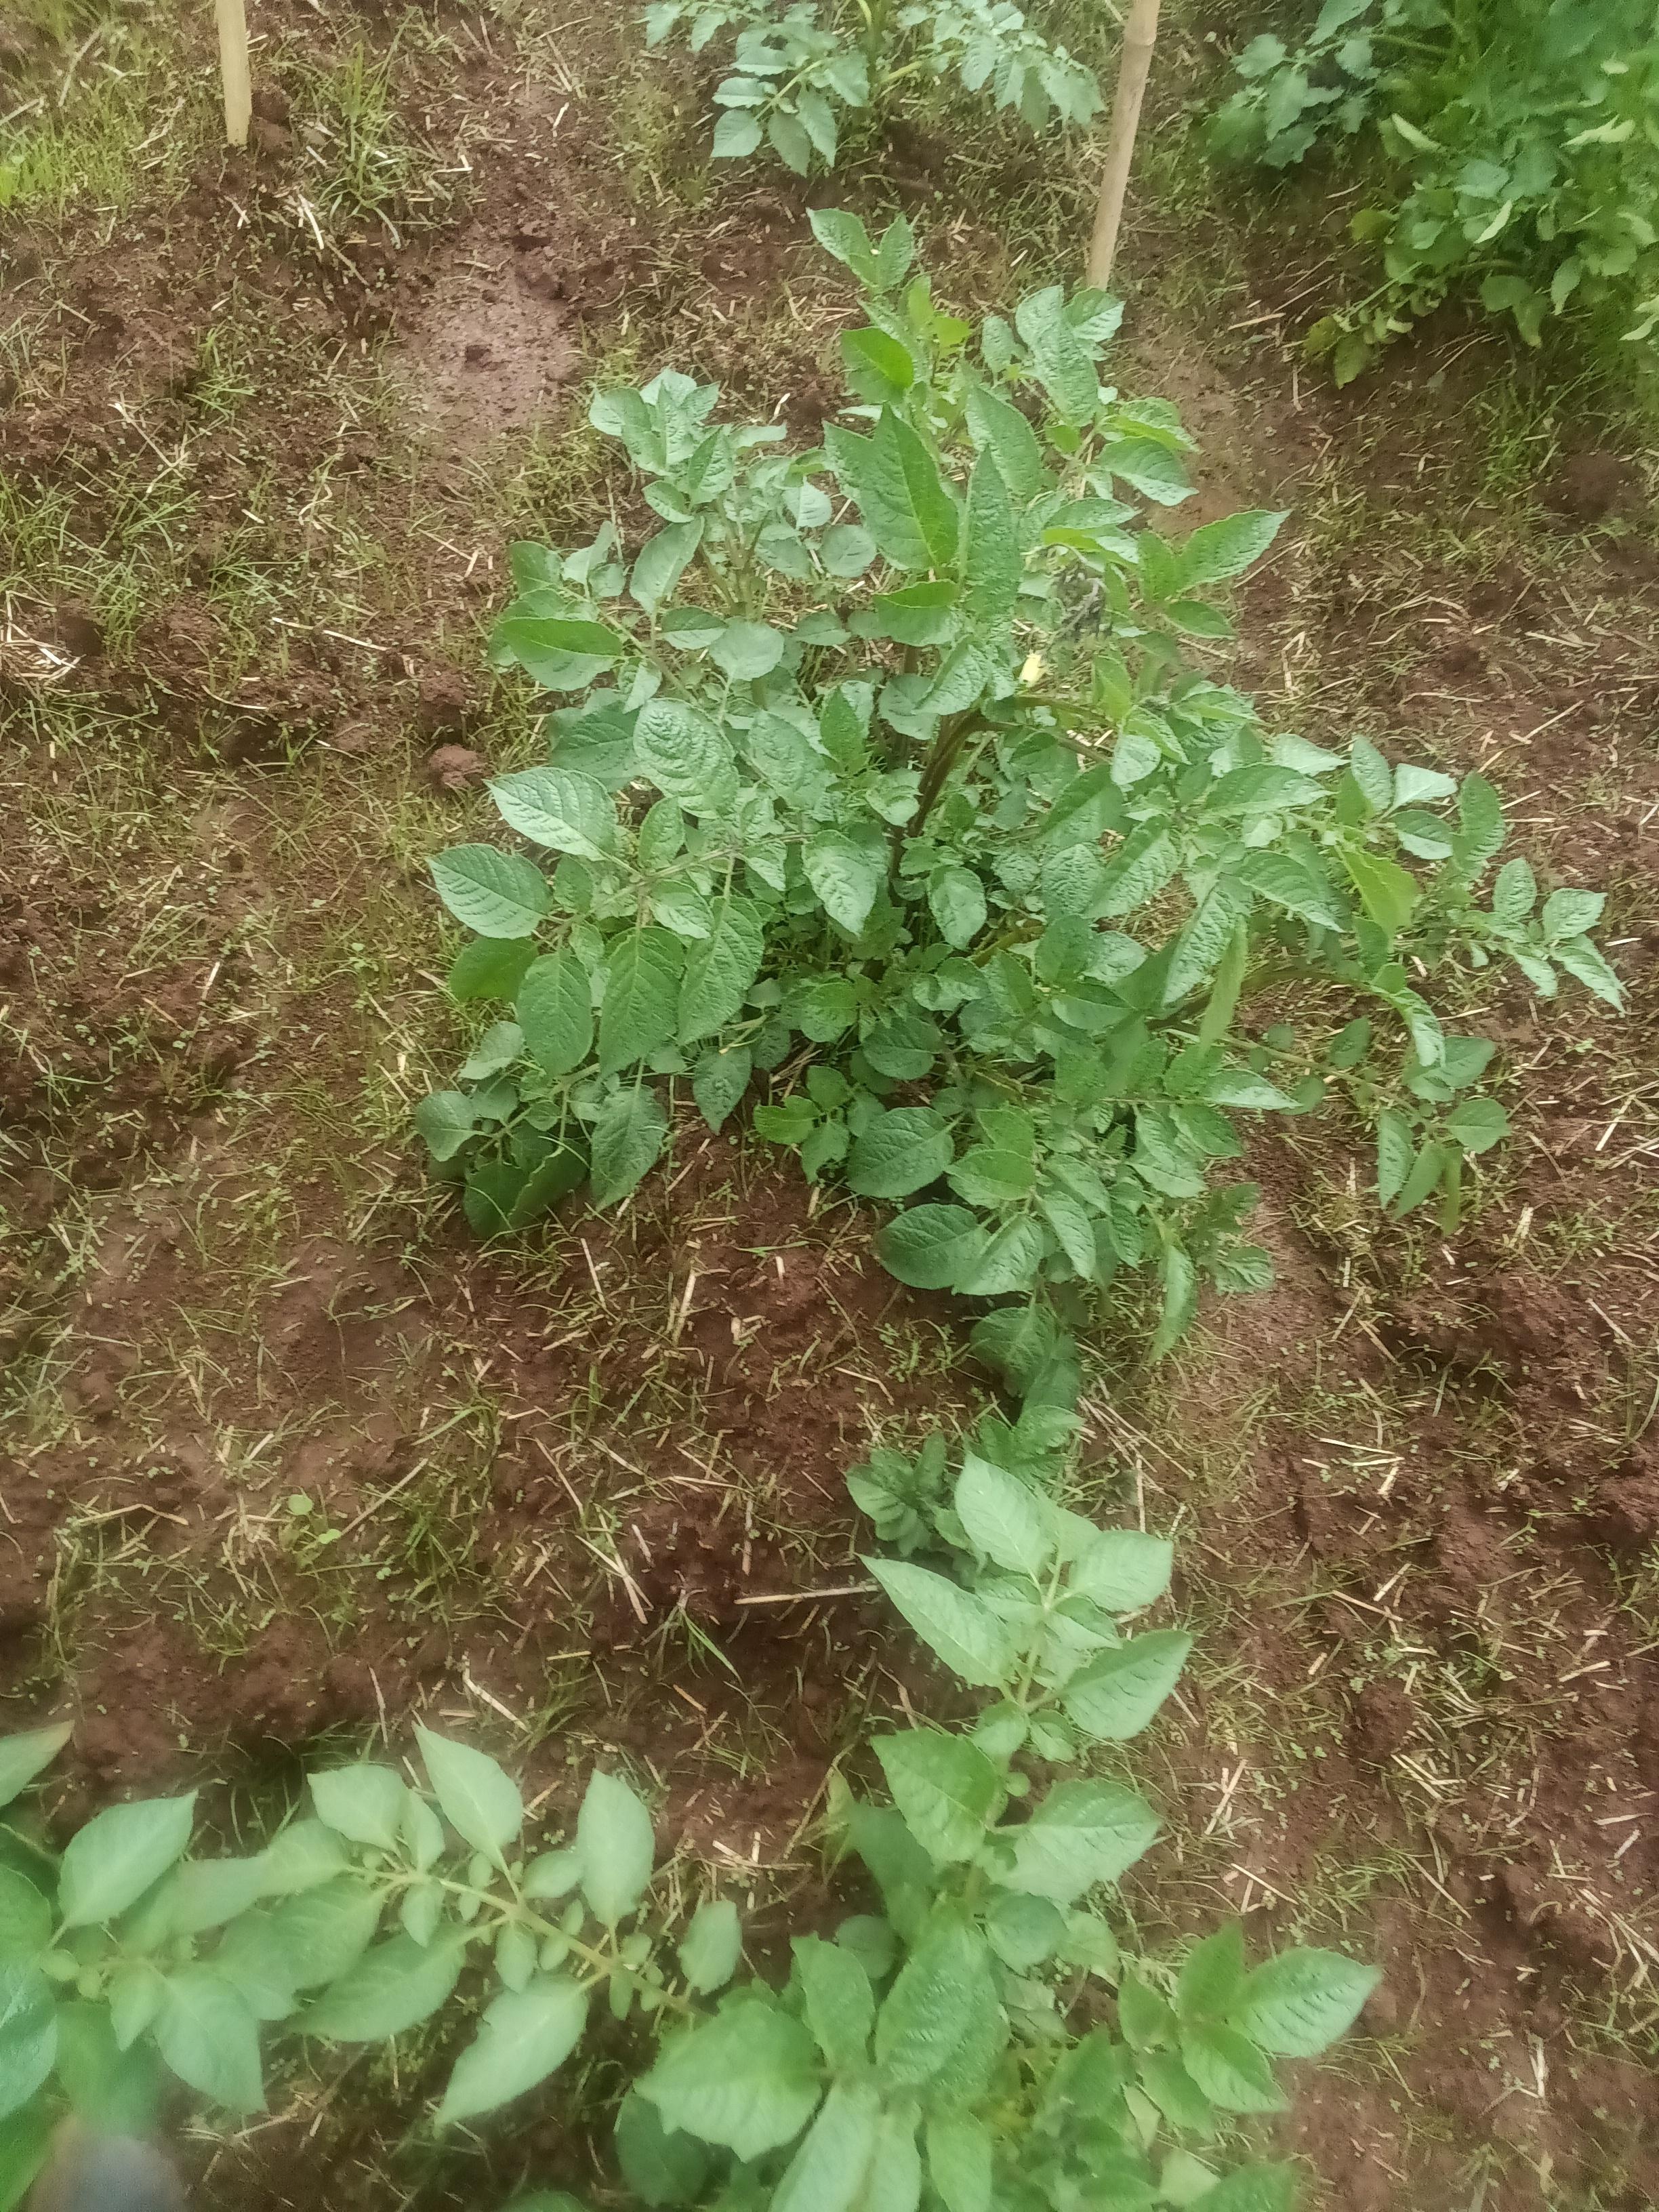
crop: potato
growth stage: flowering
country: Kenya
